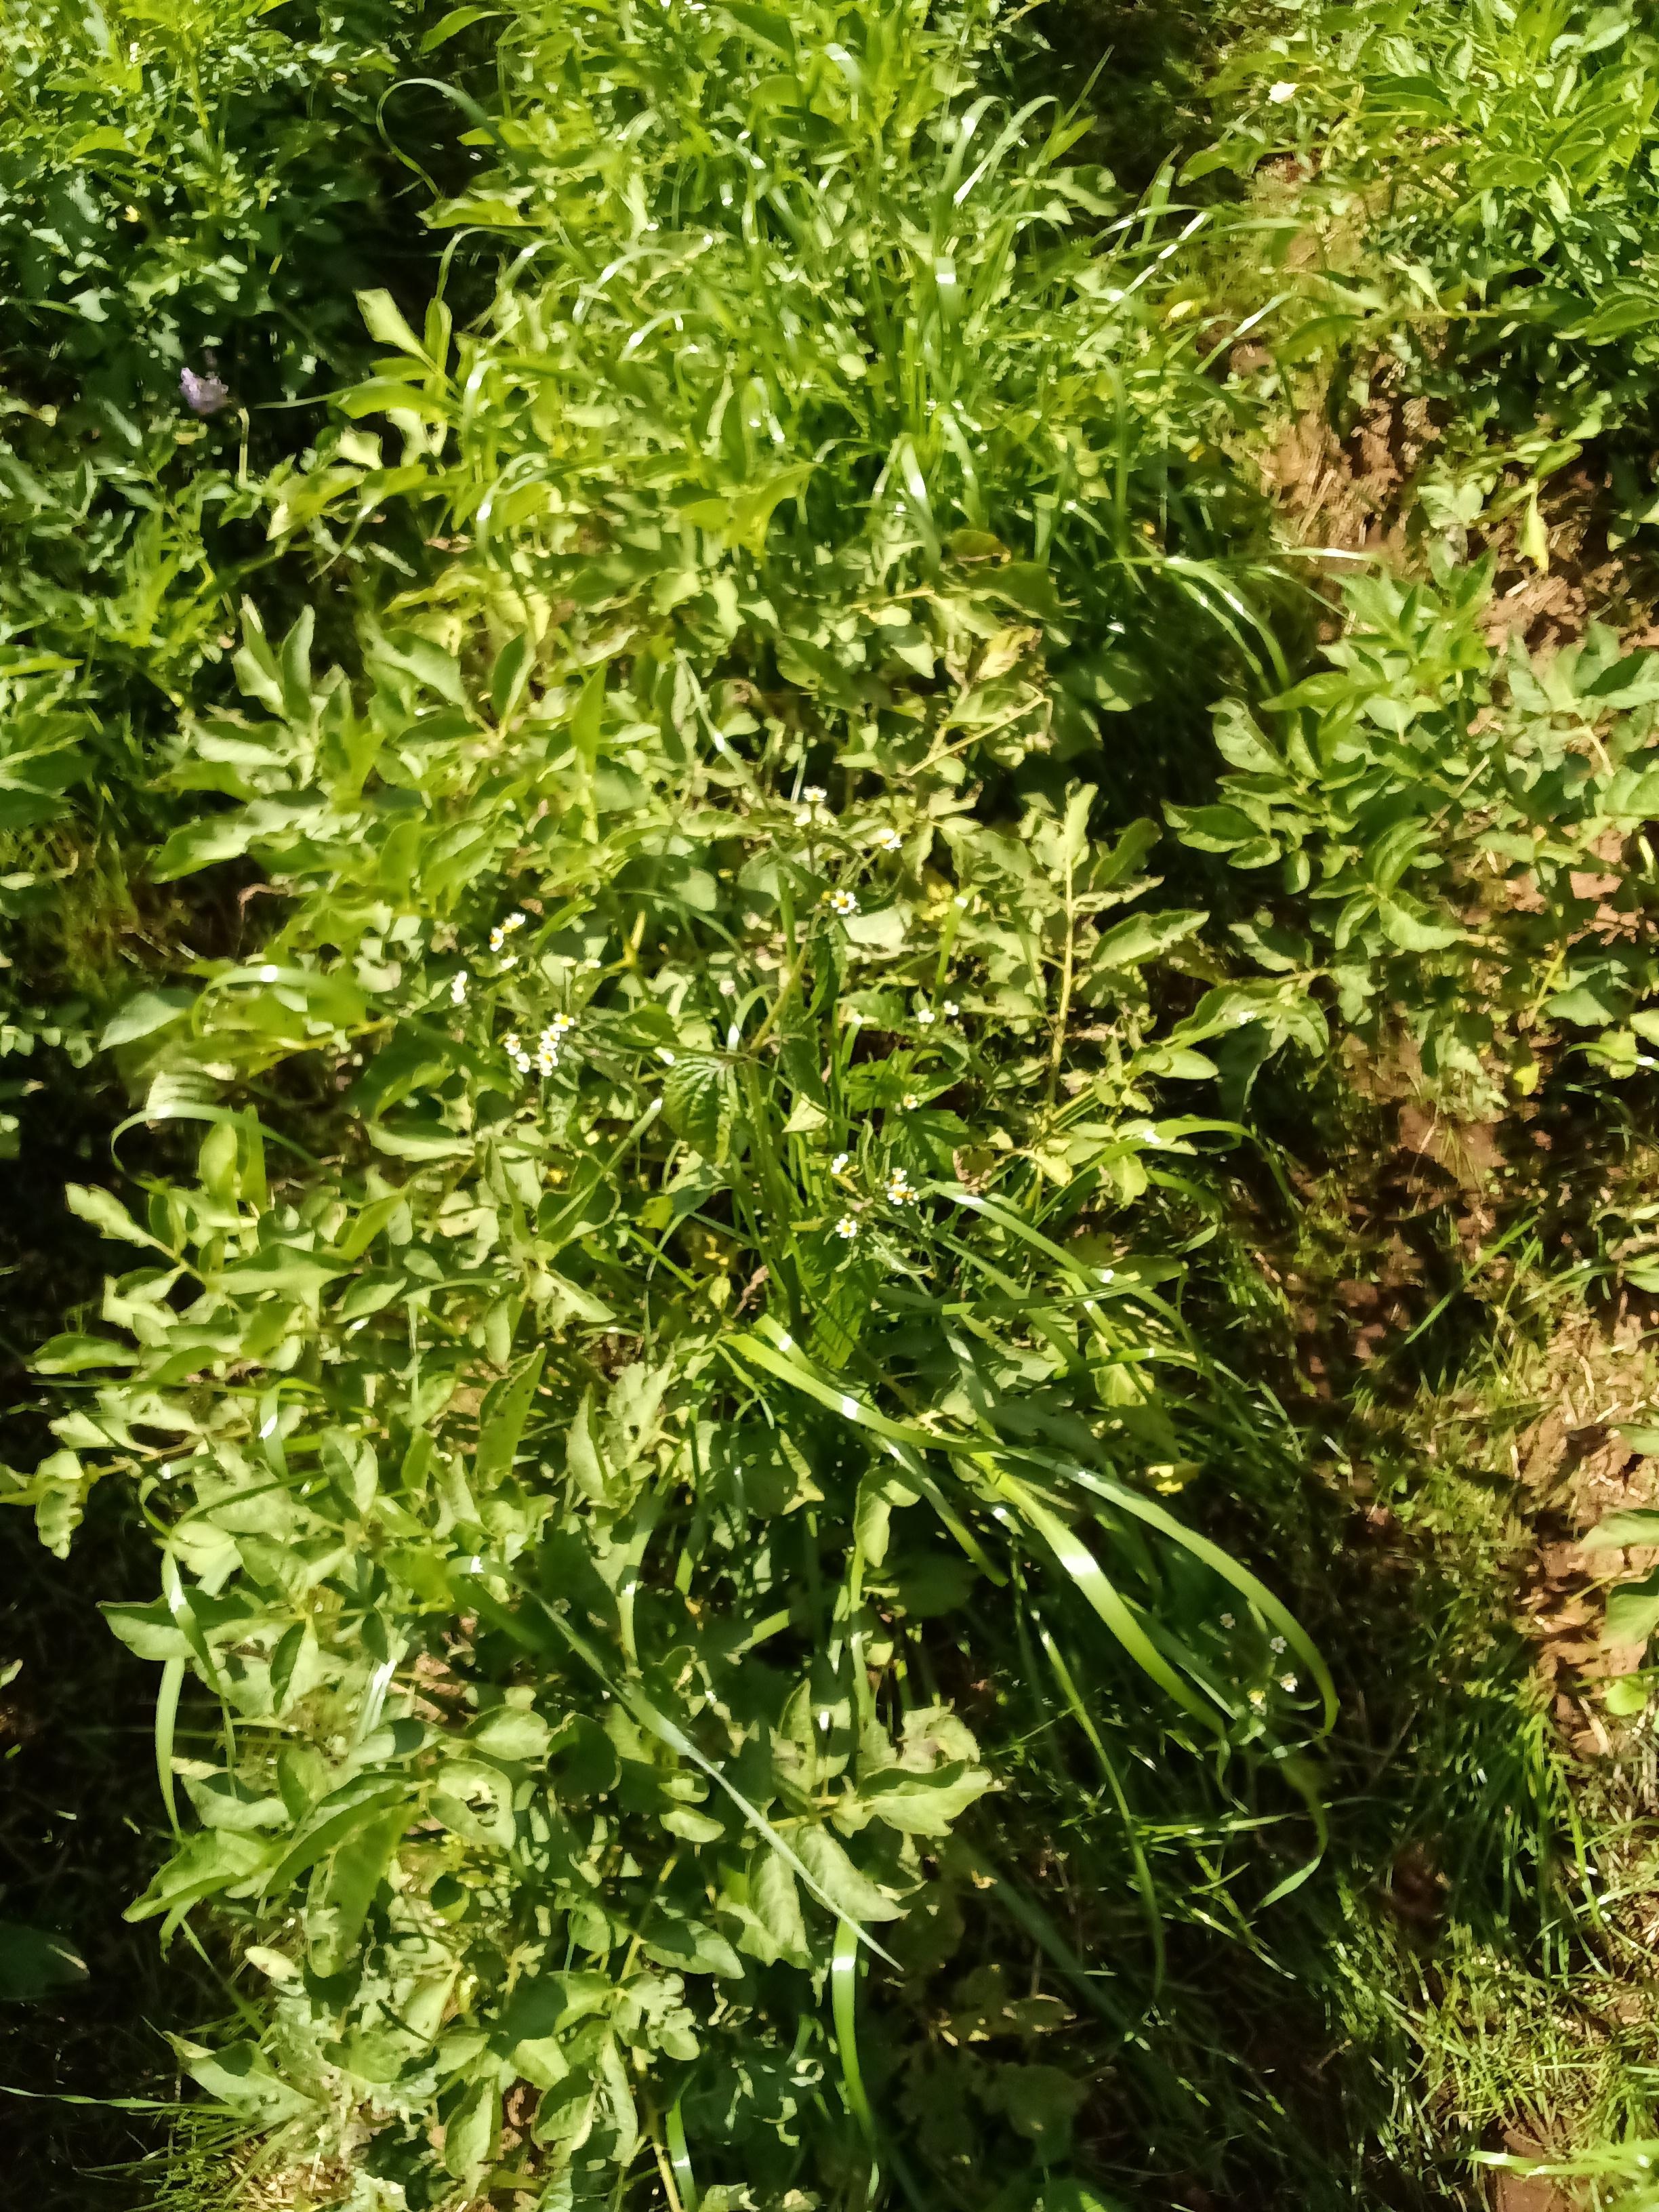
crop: potato
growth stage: harvest maturity
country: Kenya
